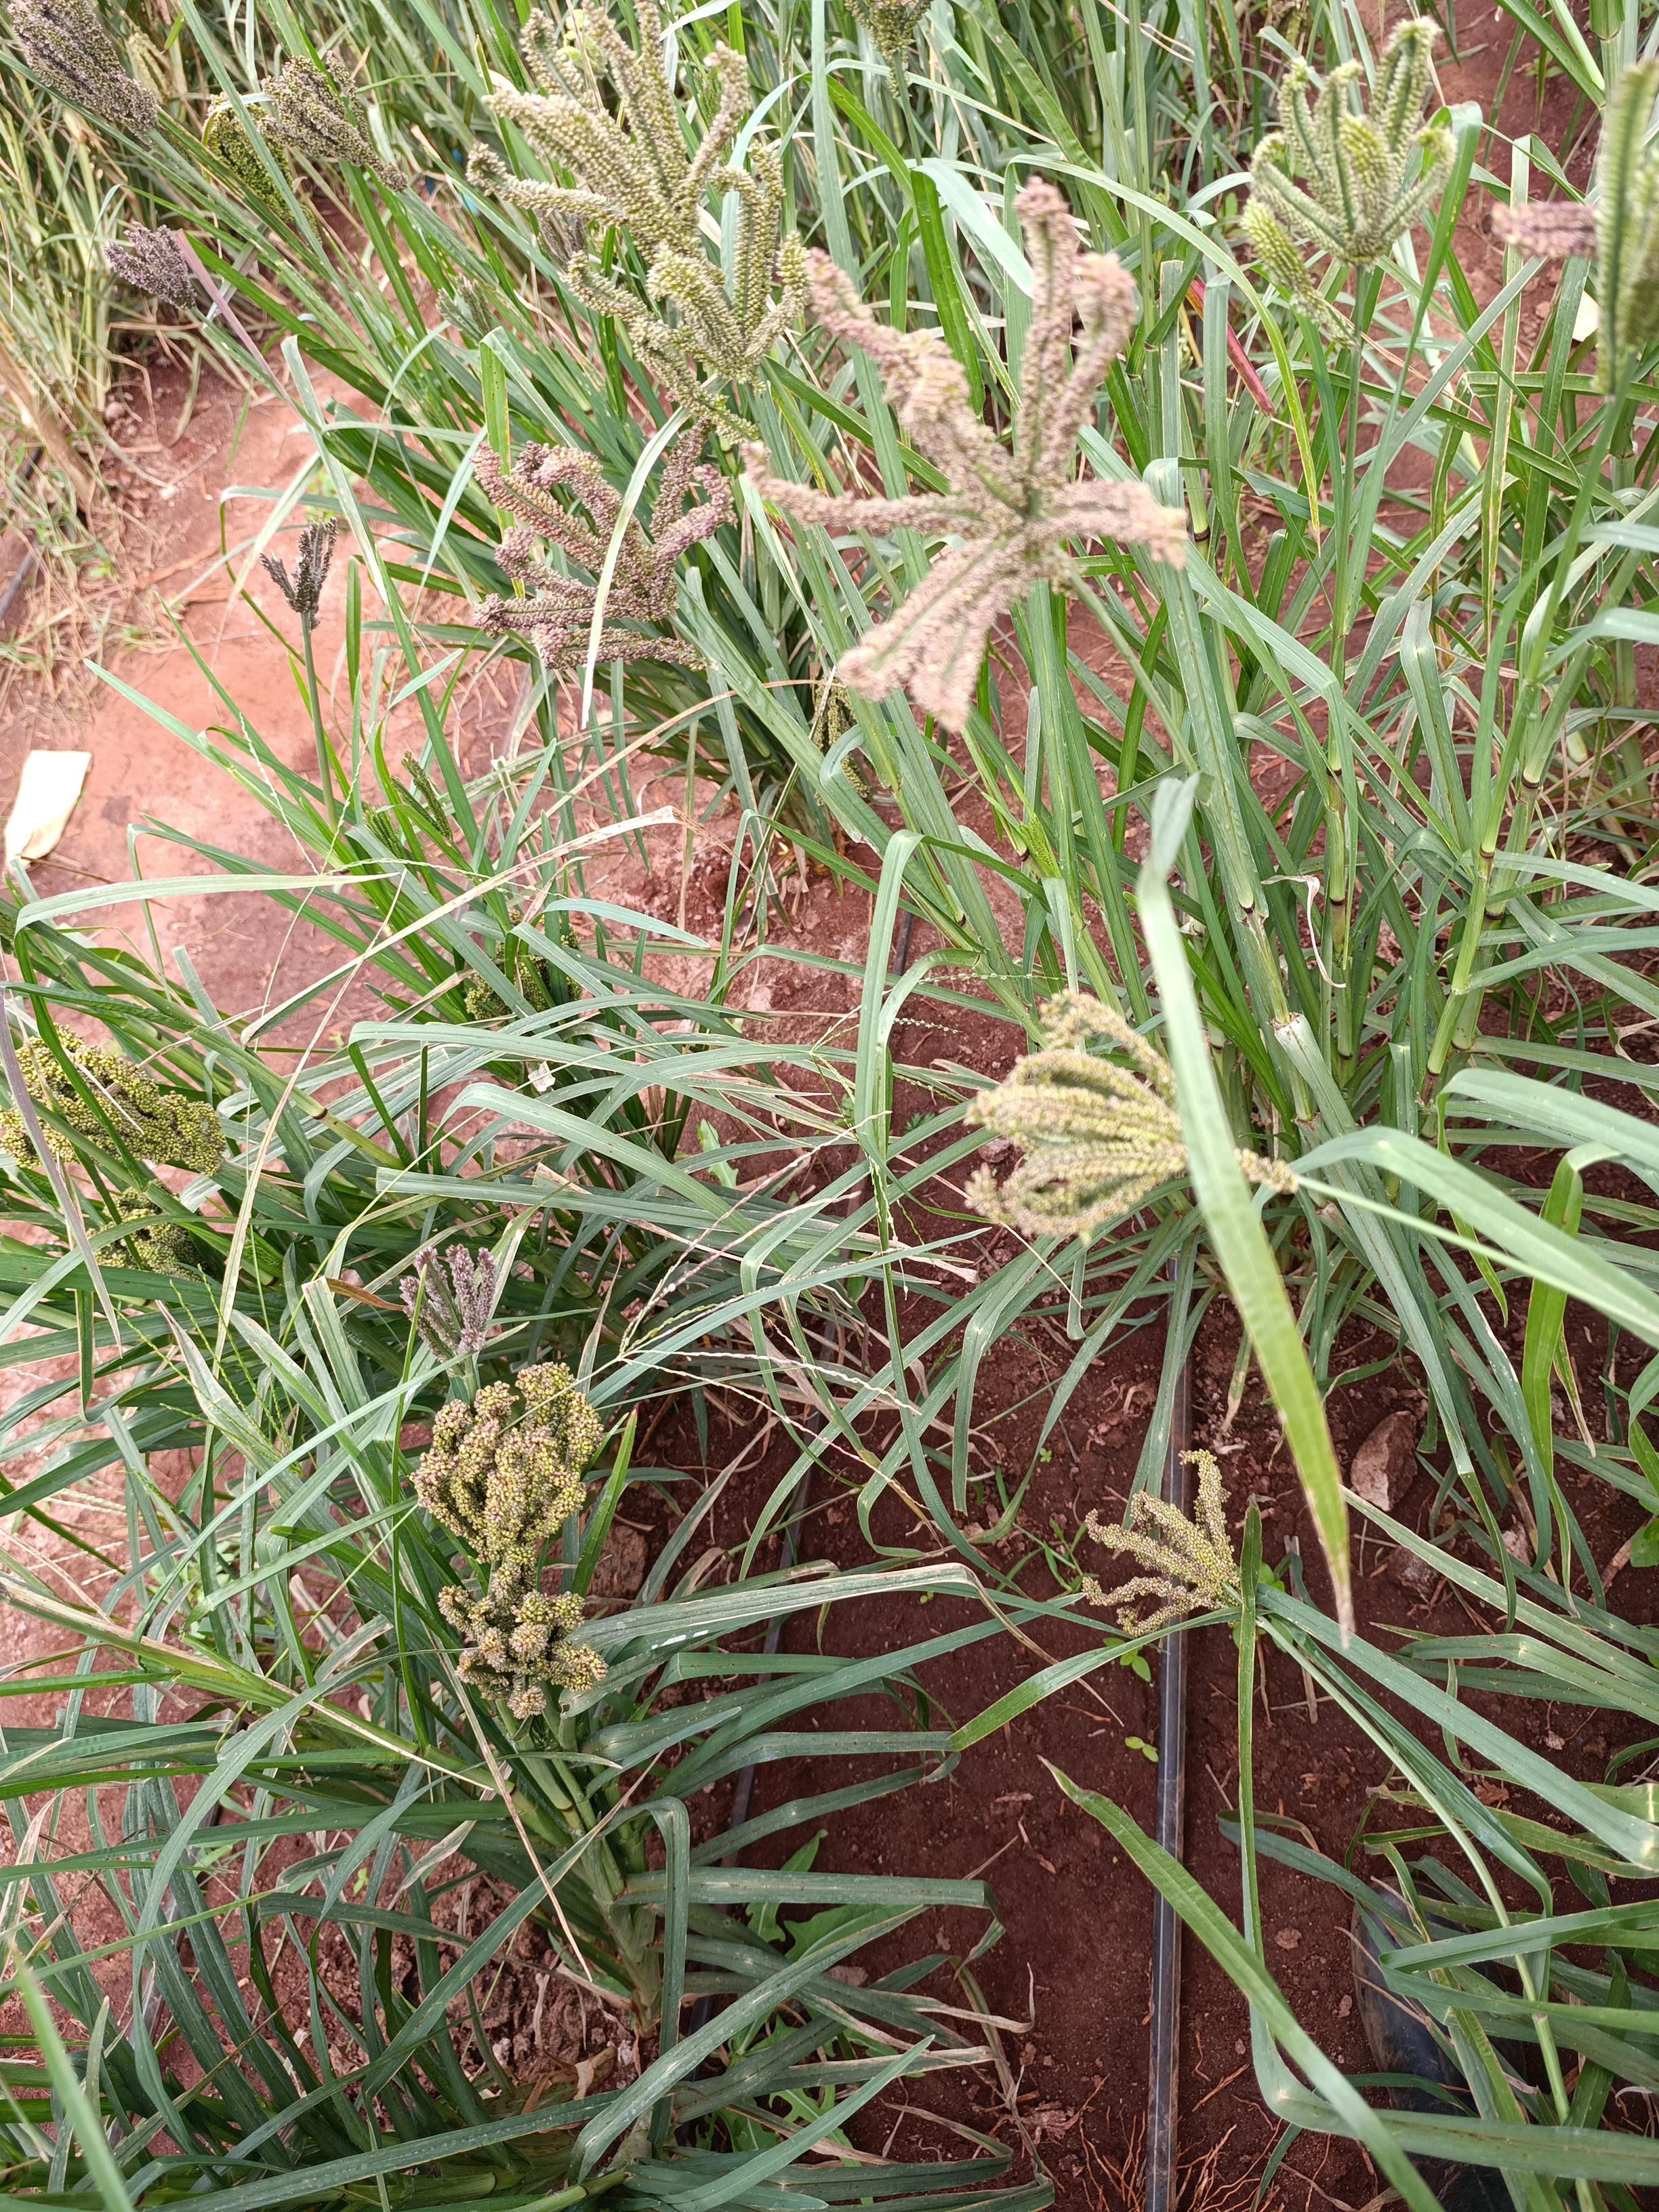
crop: finger millet
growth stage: filling grain
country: Kenya
